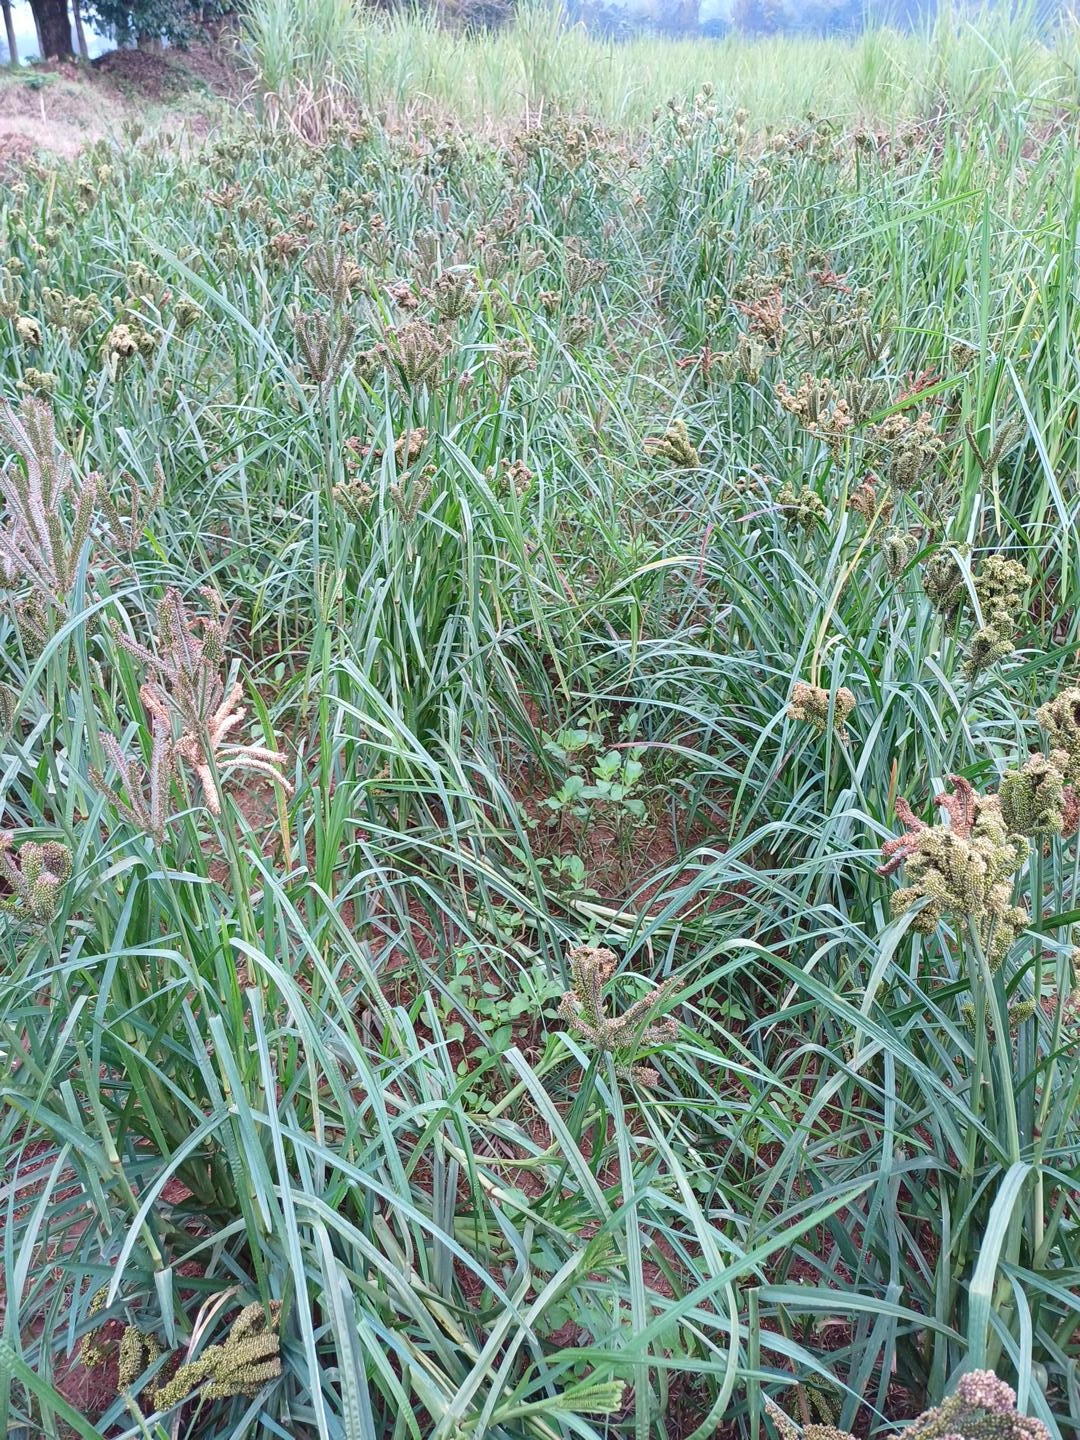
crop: finger millet
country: Kenya
